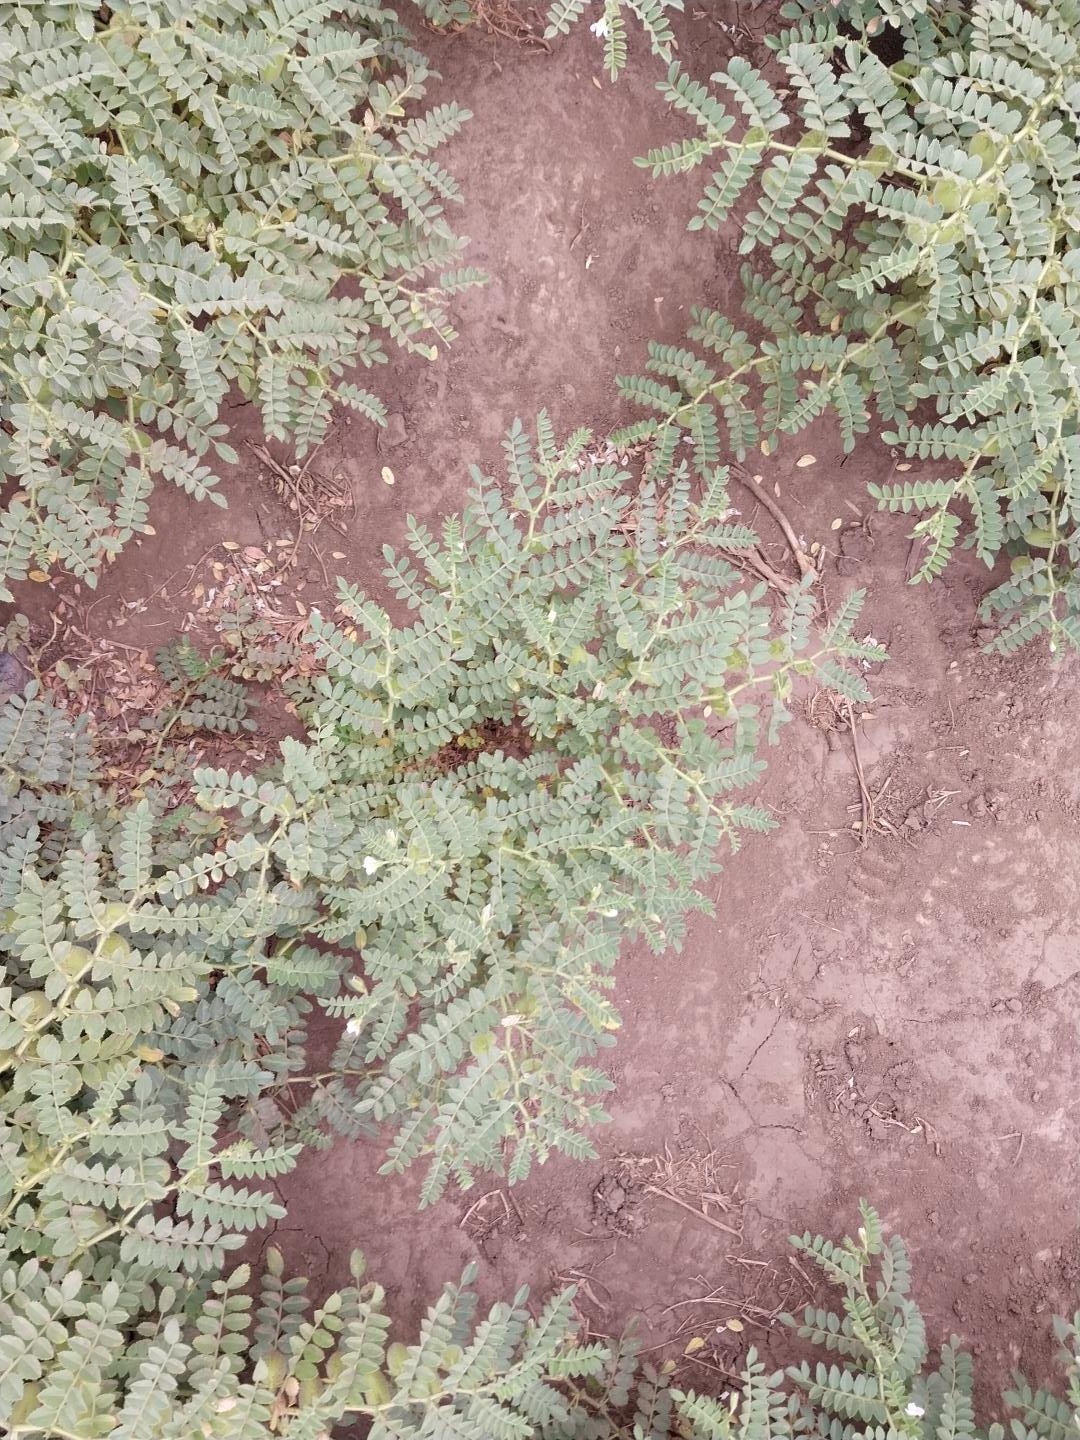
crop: chickpea
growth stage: development pod
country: Tanzania
